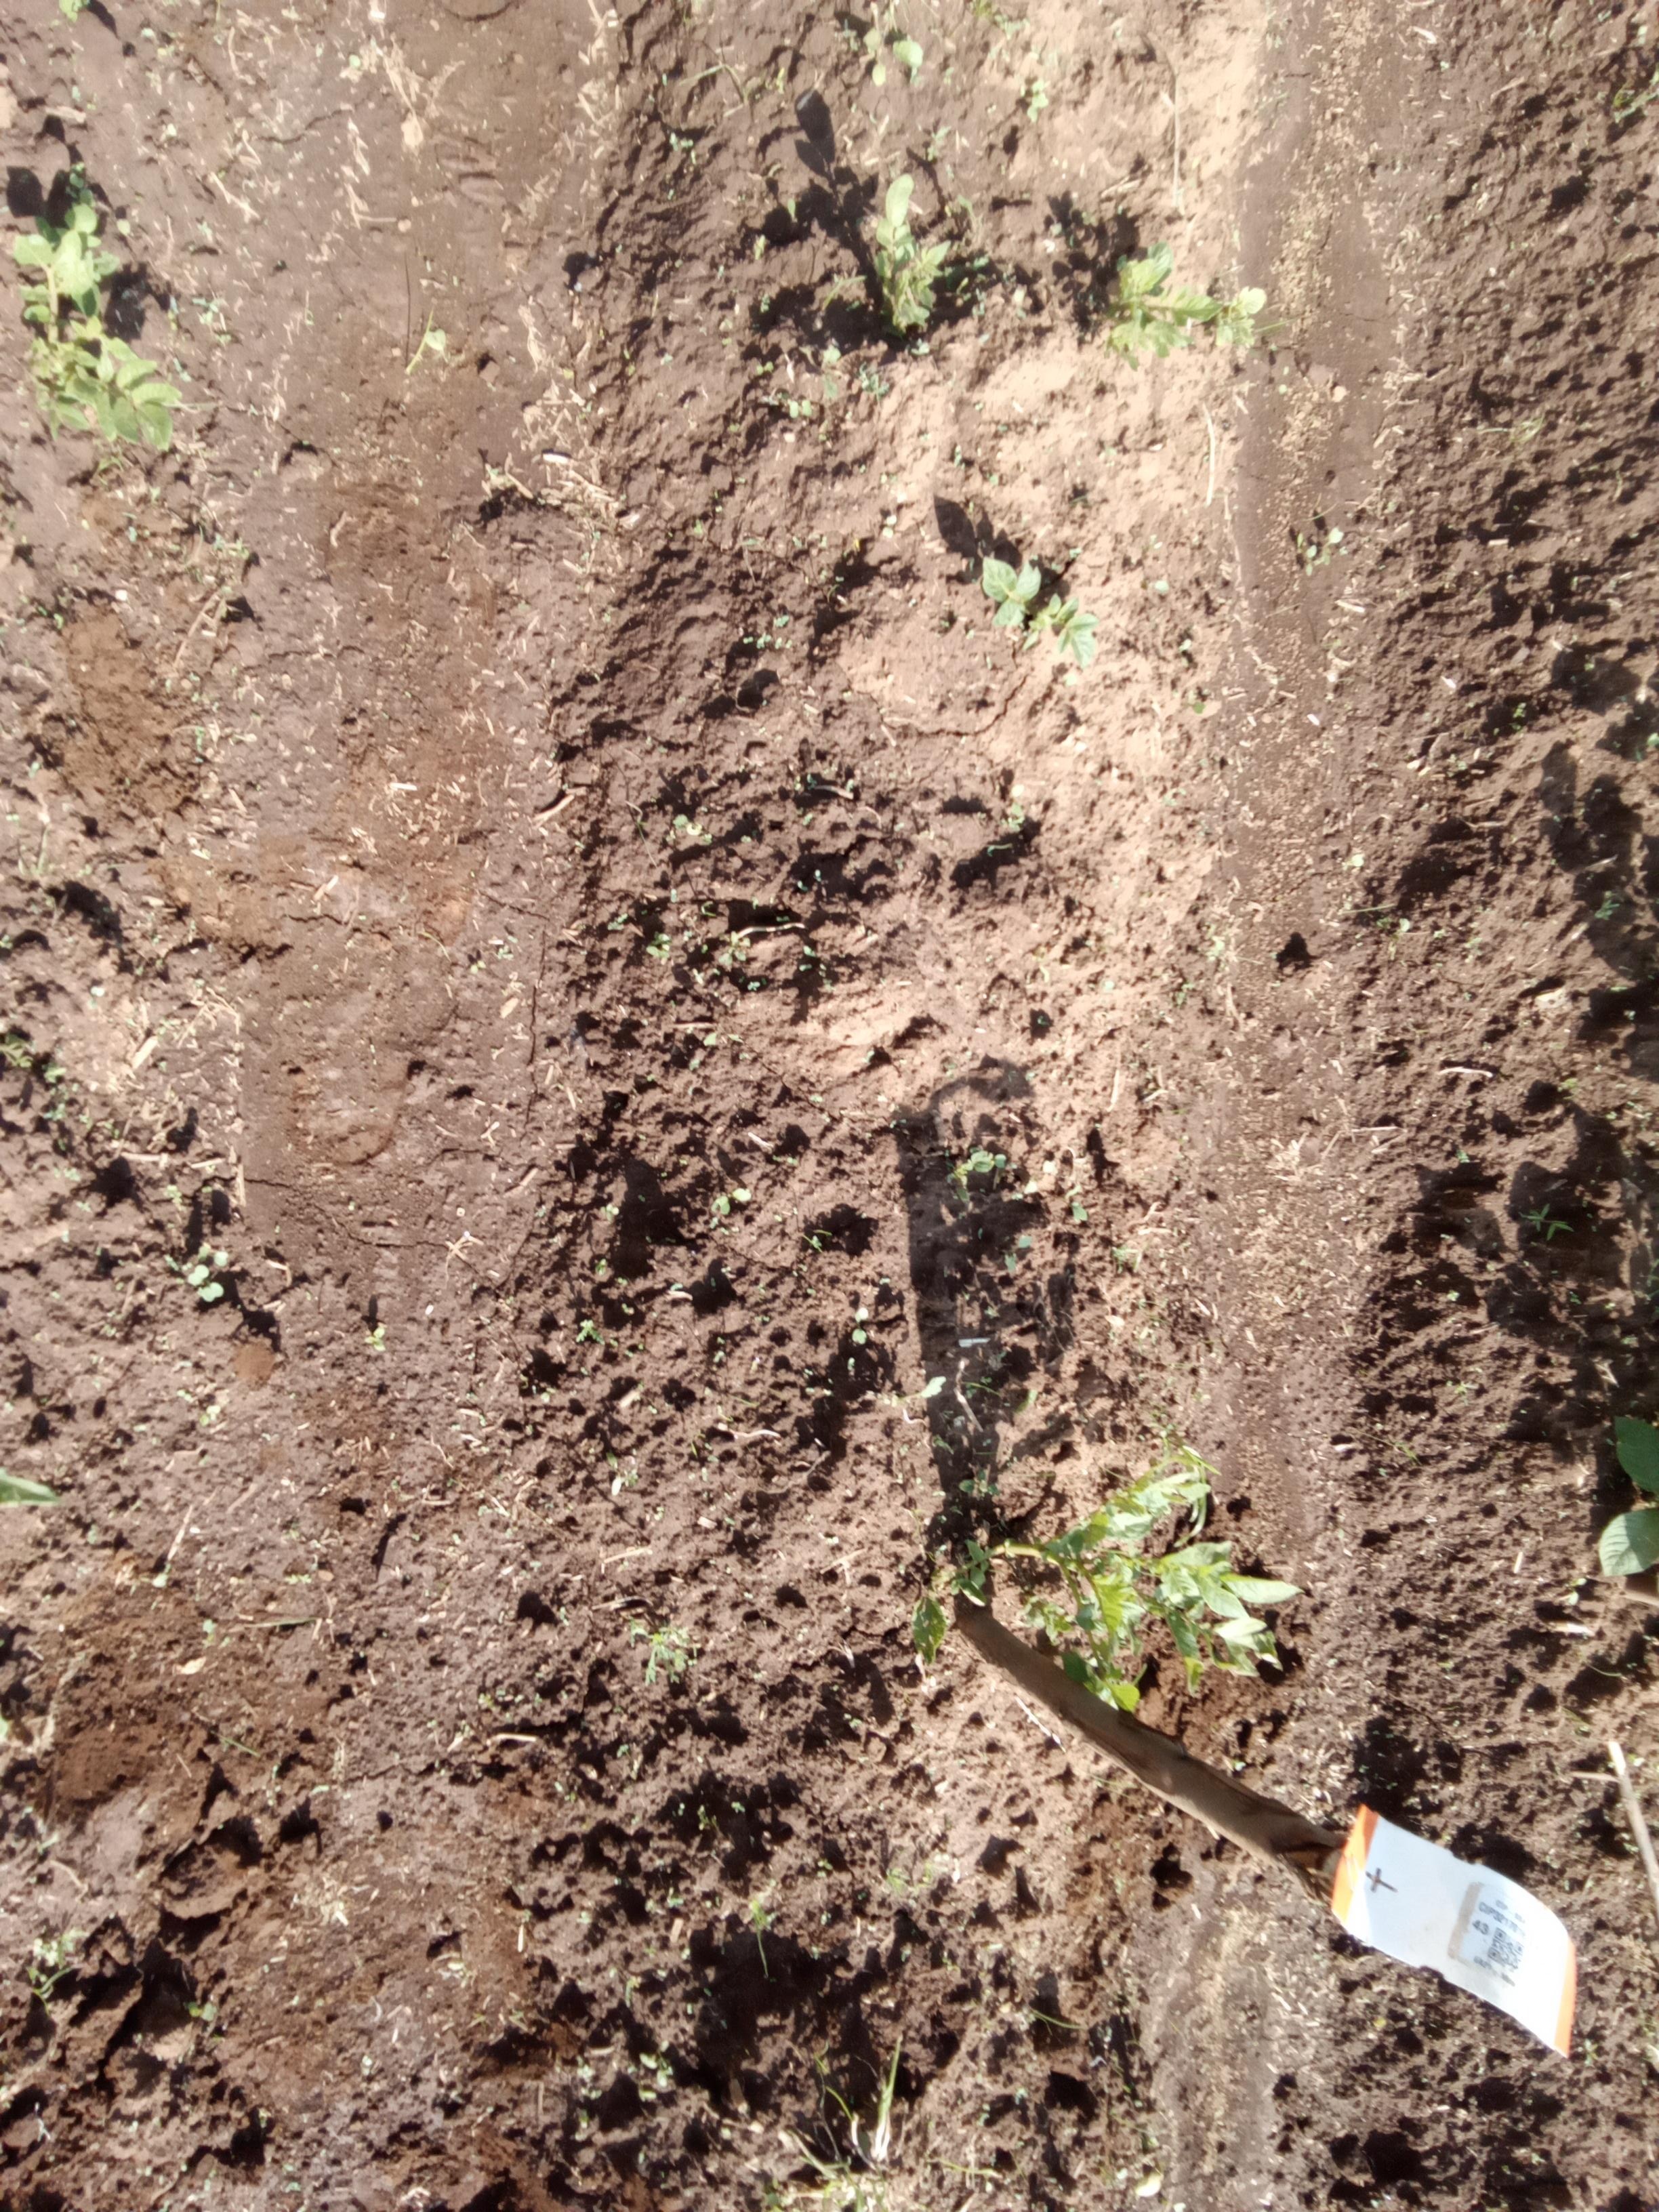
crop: potato
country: Kenya
